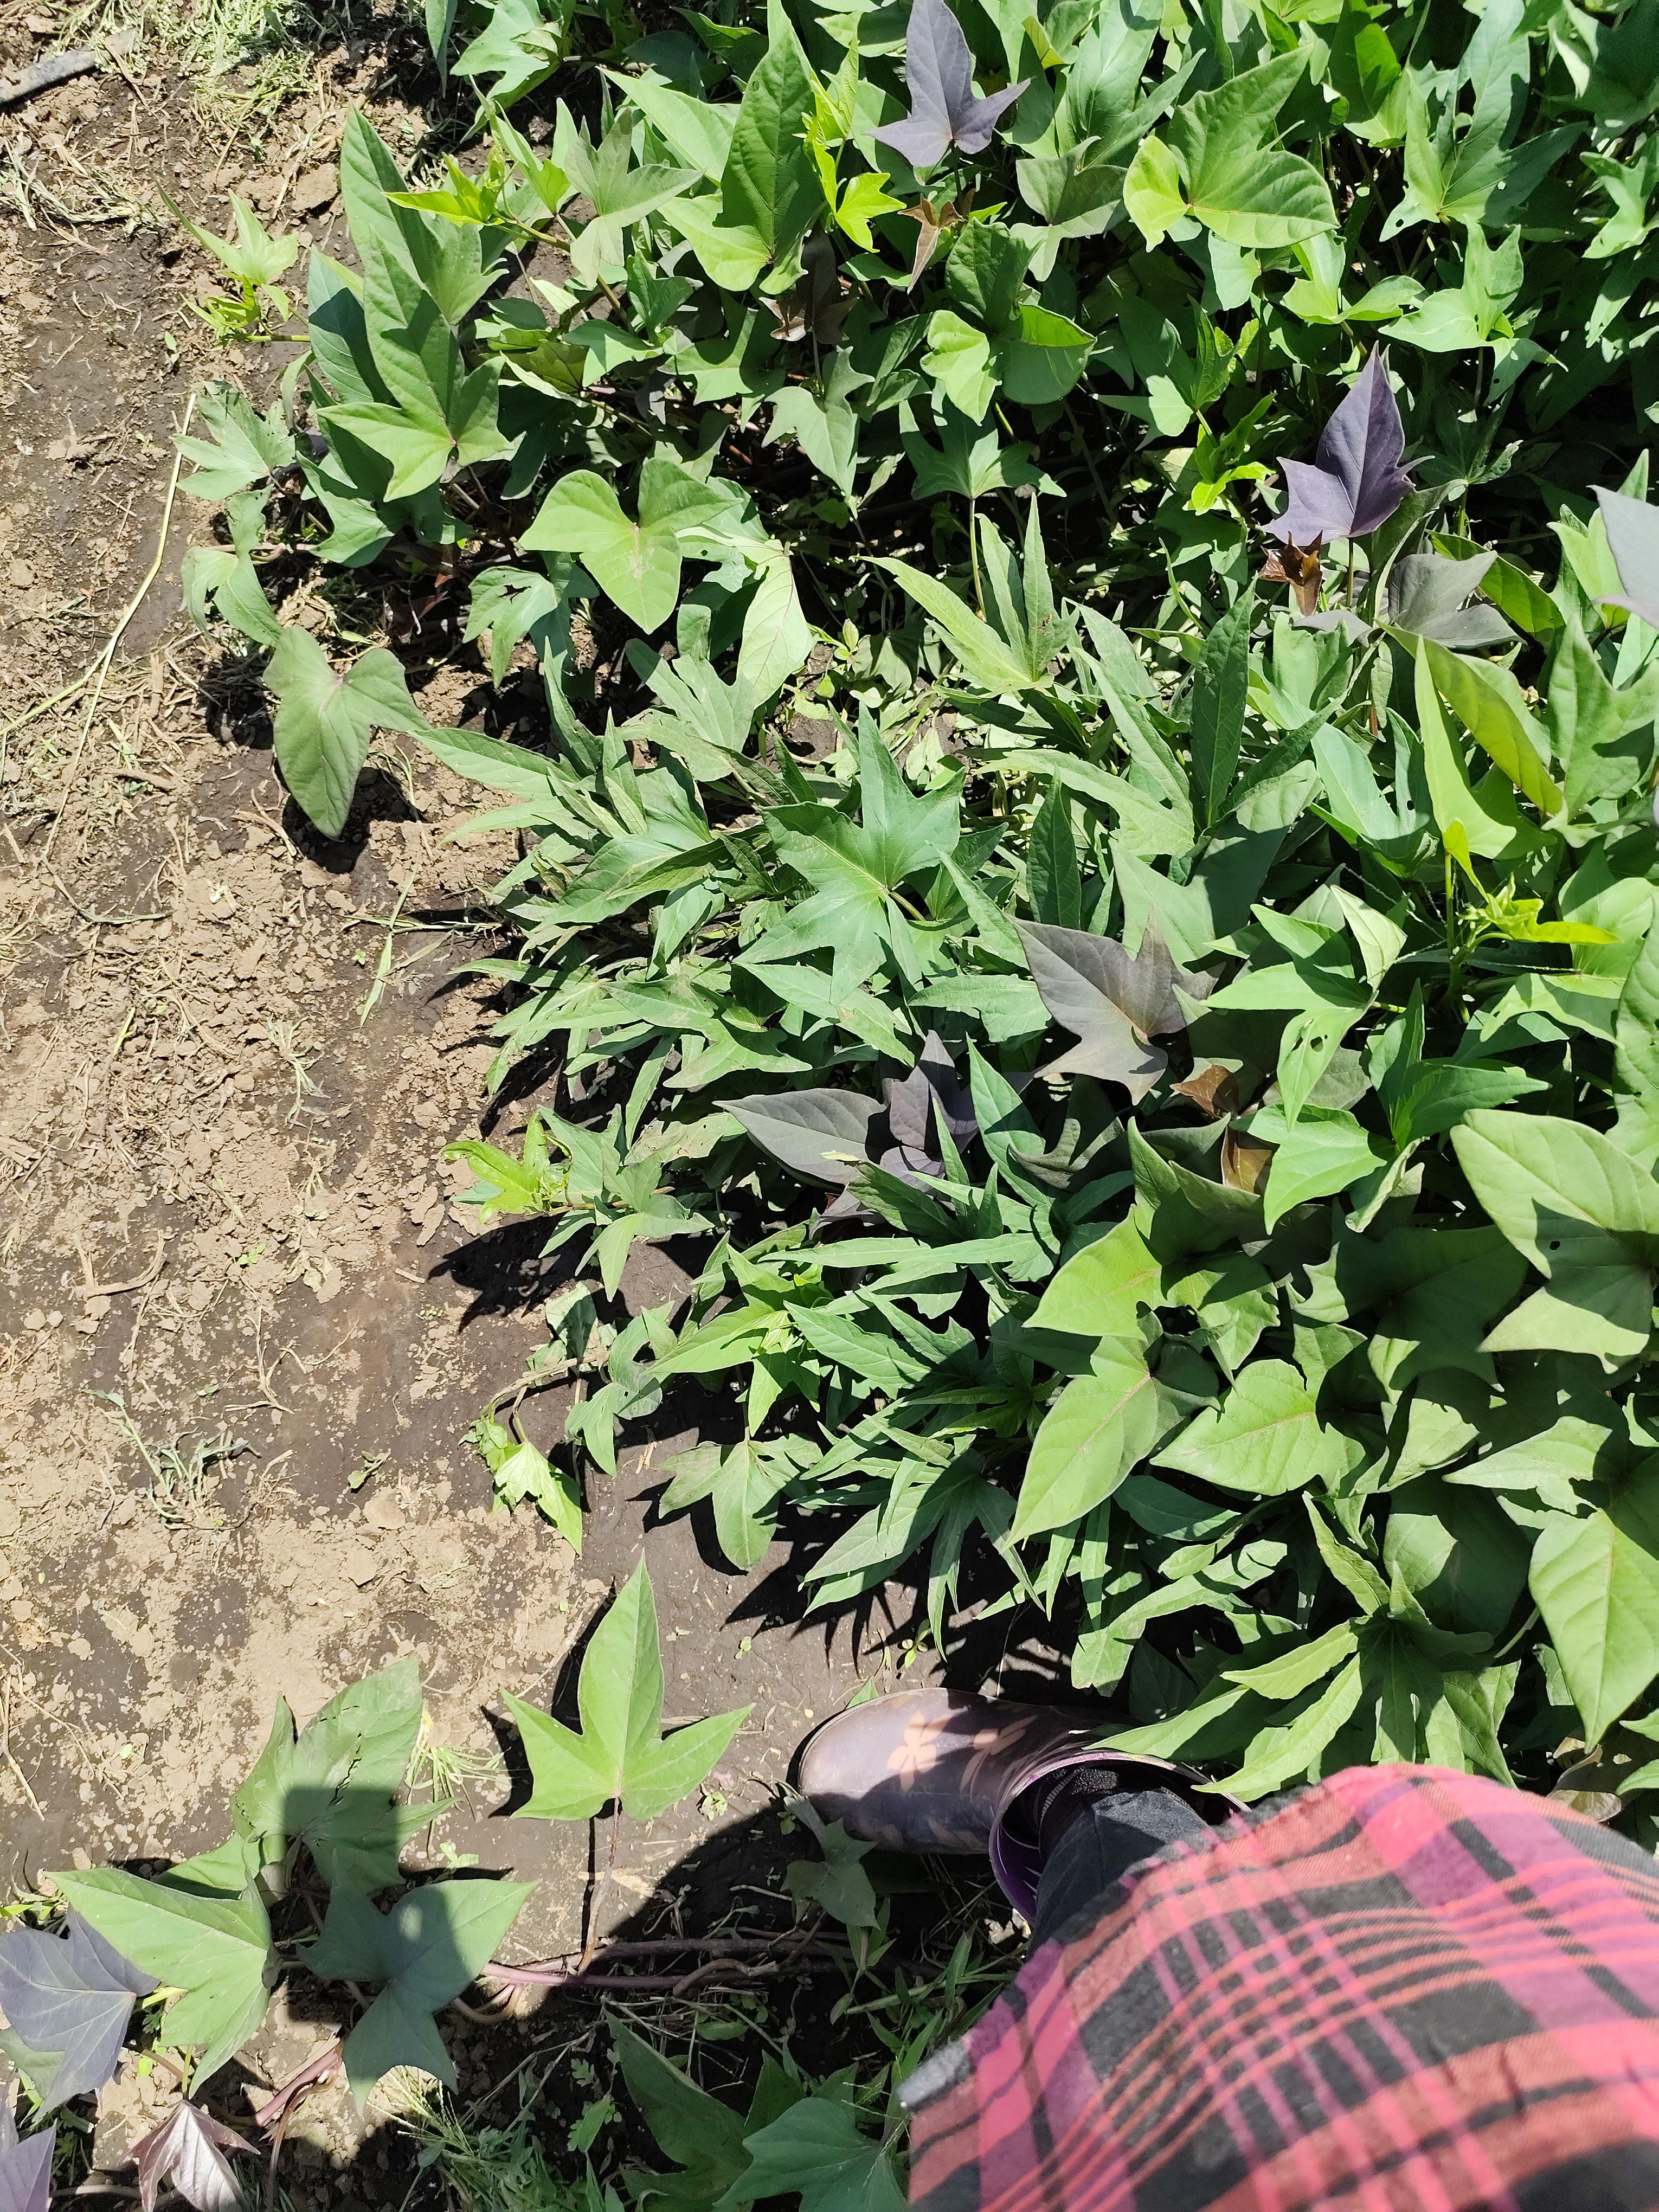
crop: sweet potato
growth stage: vegetative
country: Tanzania
